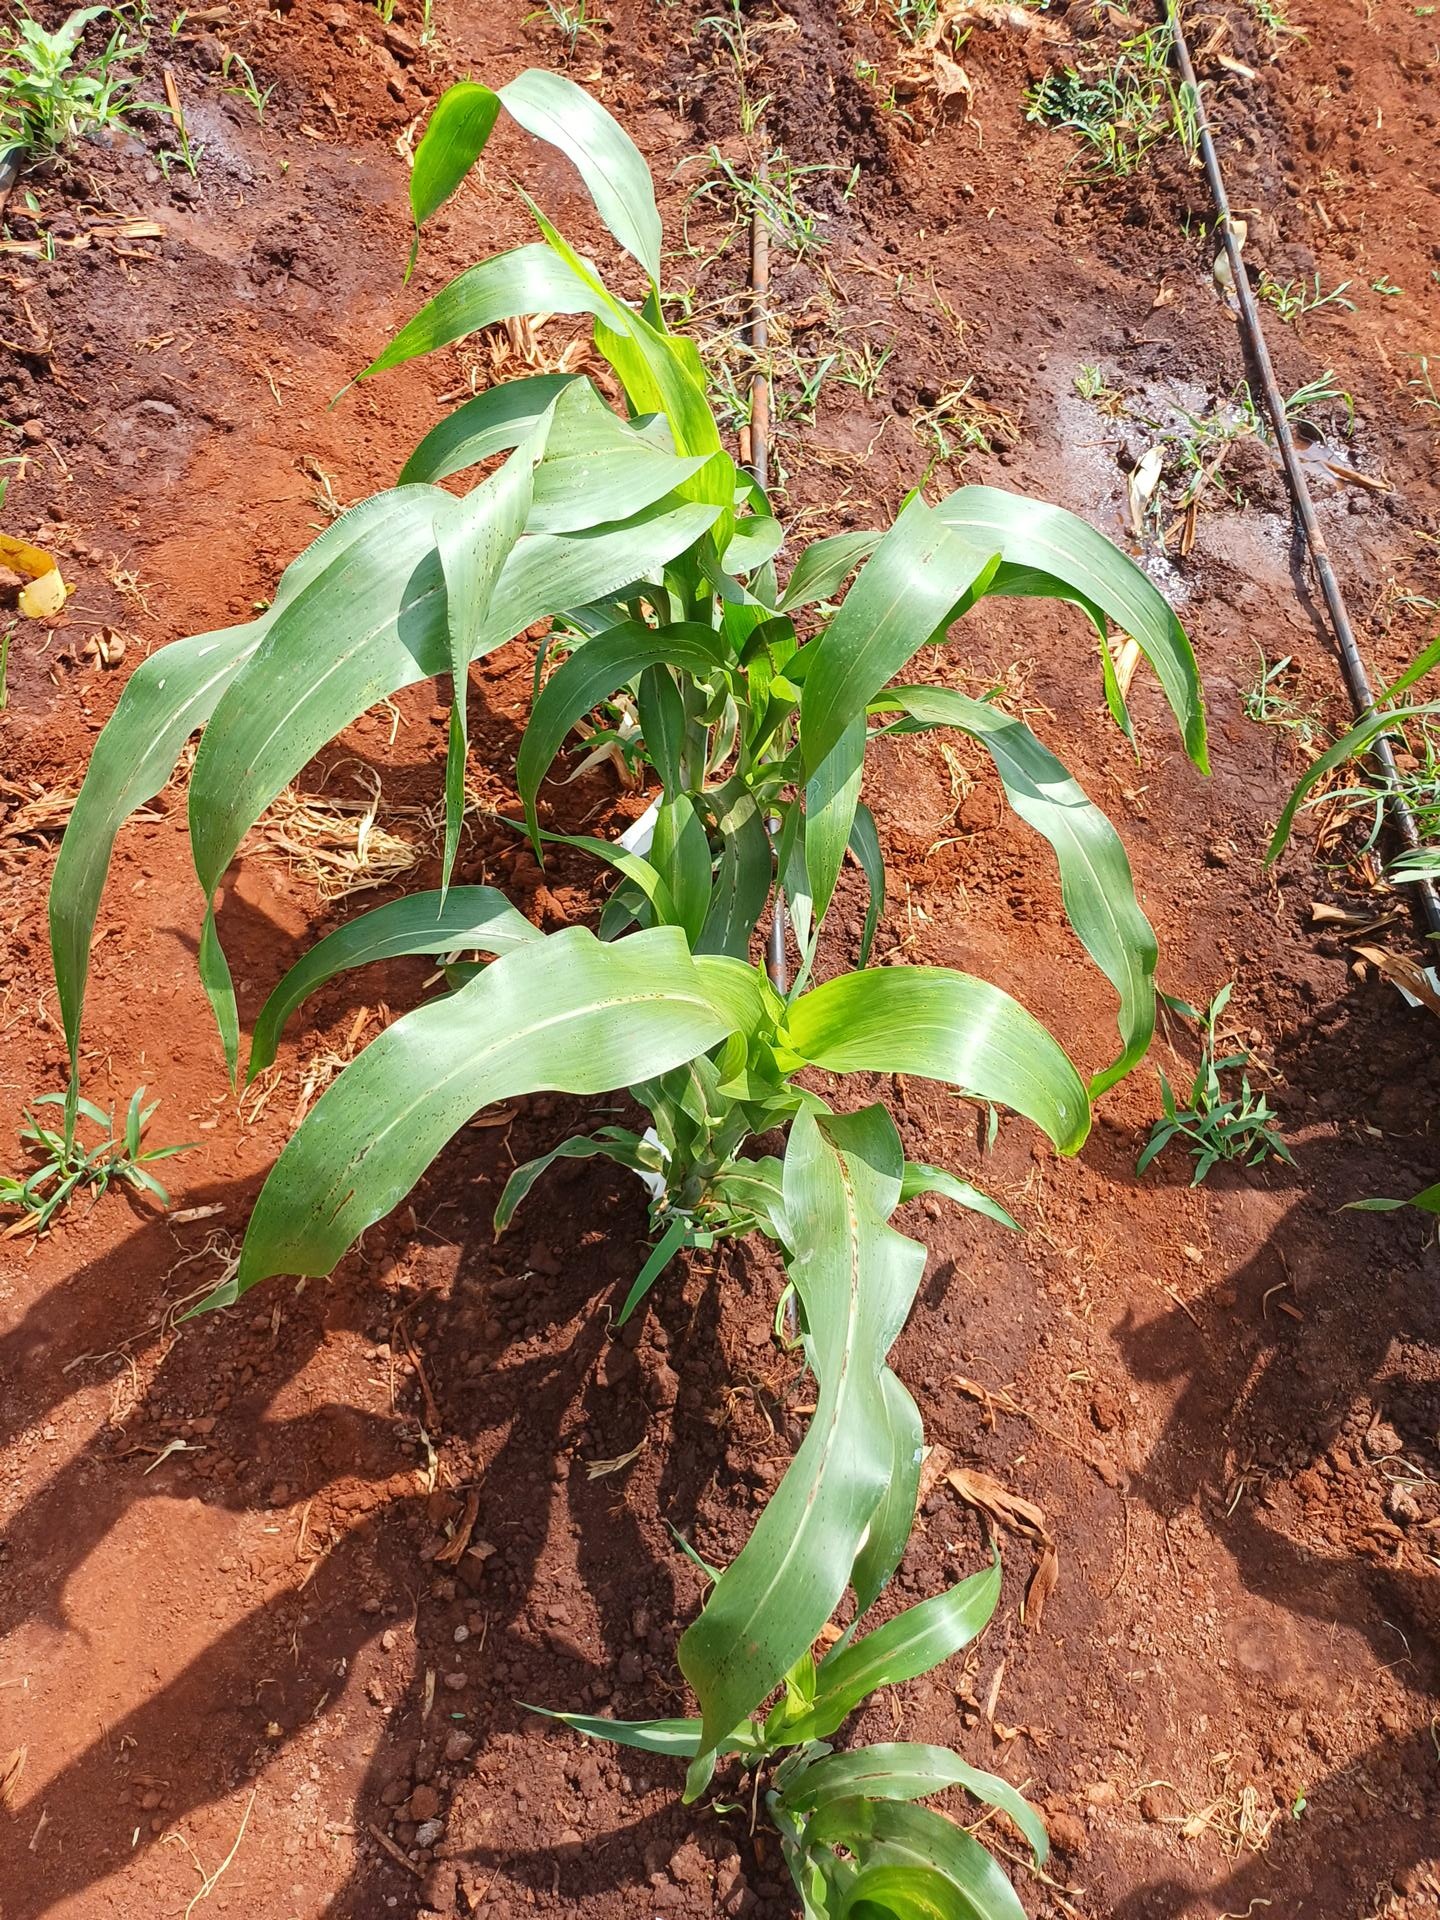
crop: sorghum
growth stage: vegetative
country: Kenya
